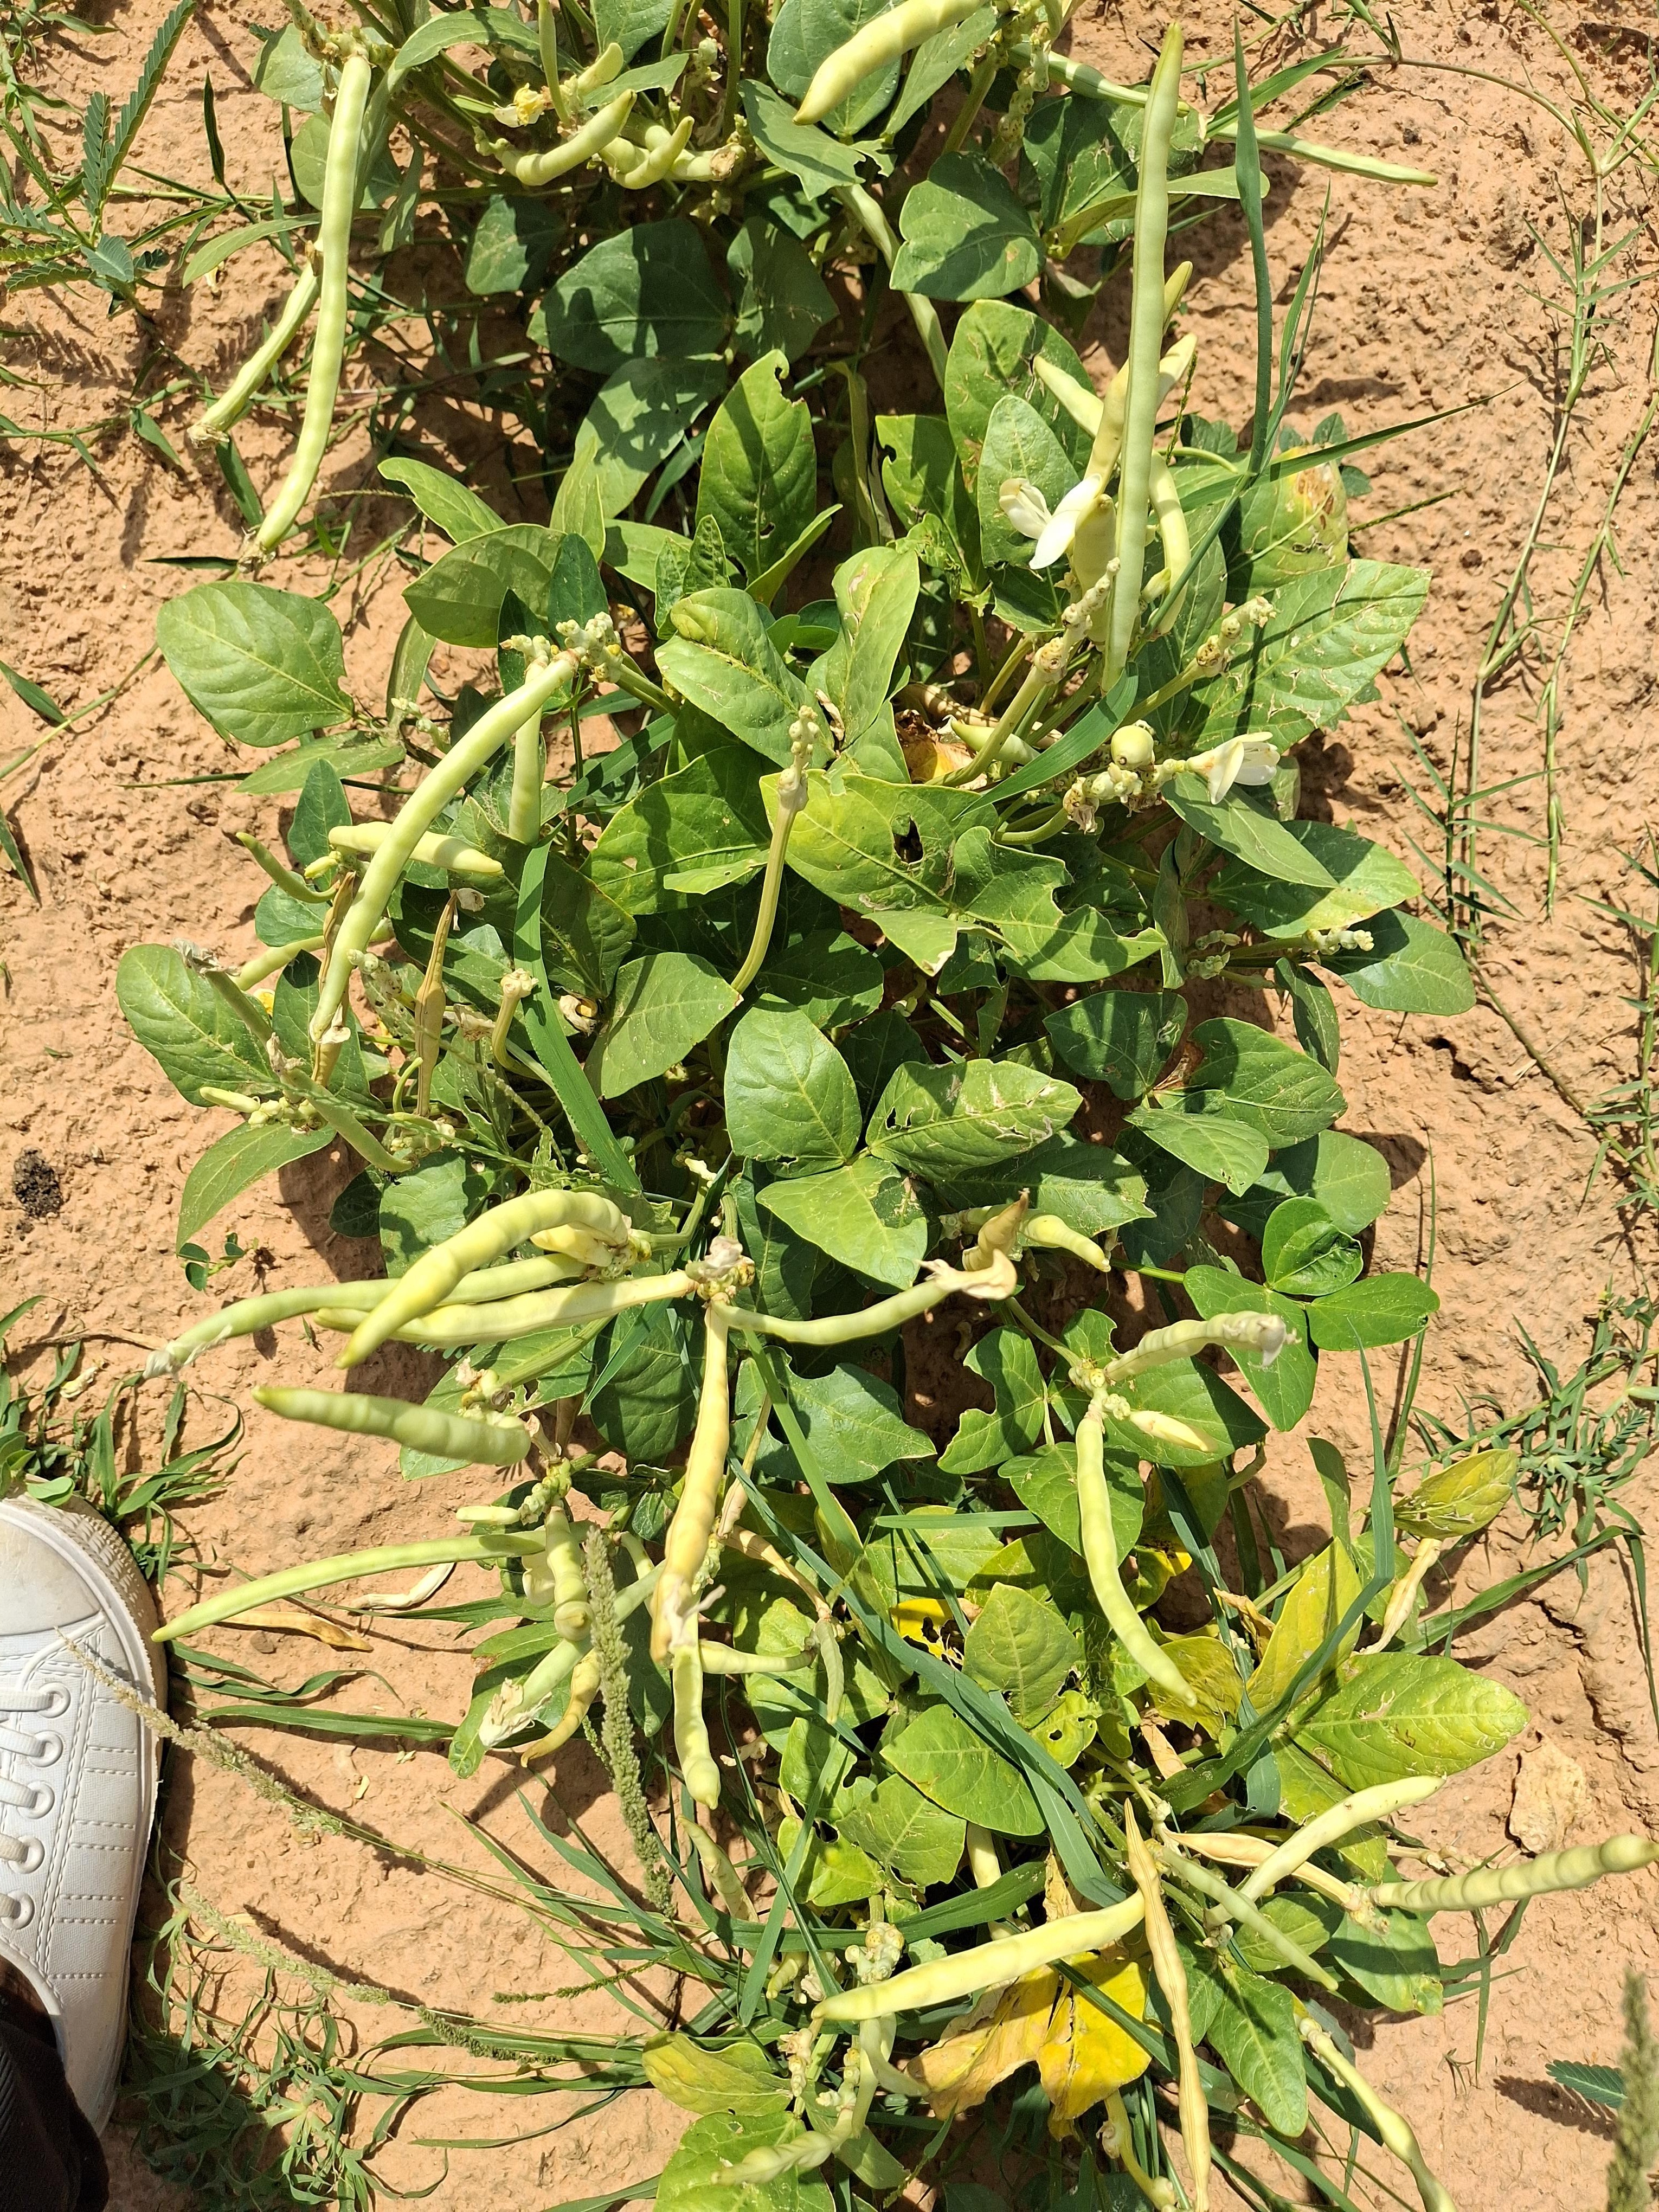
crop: cowpea
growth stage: harvest maturity
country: Nigeria
